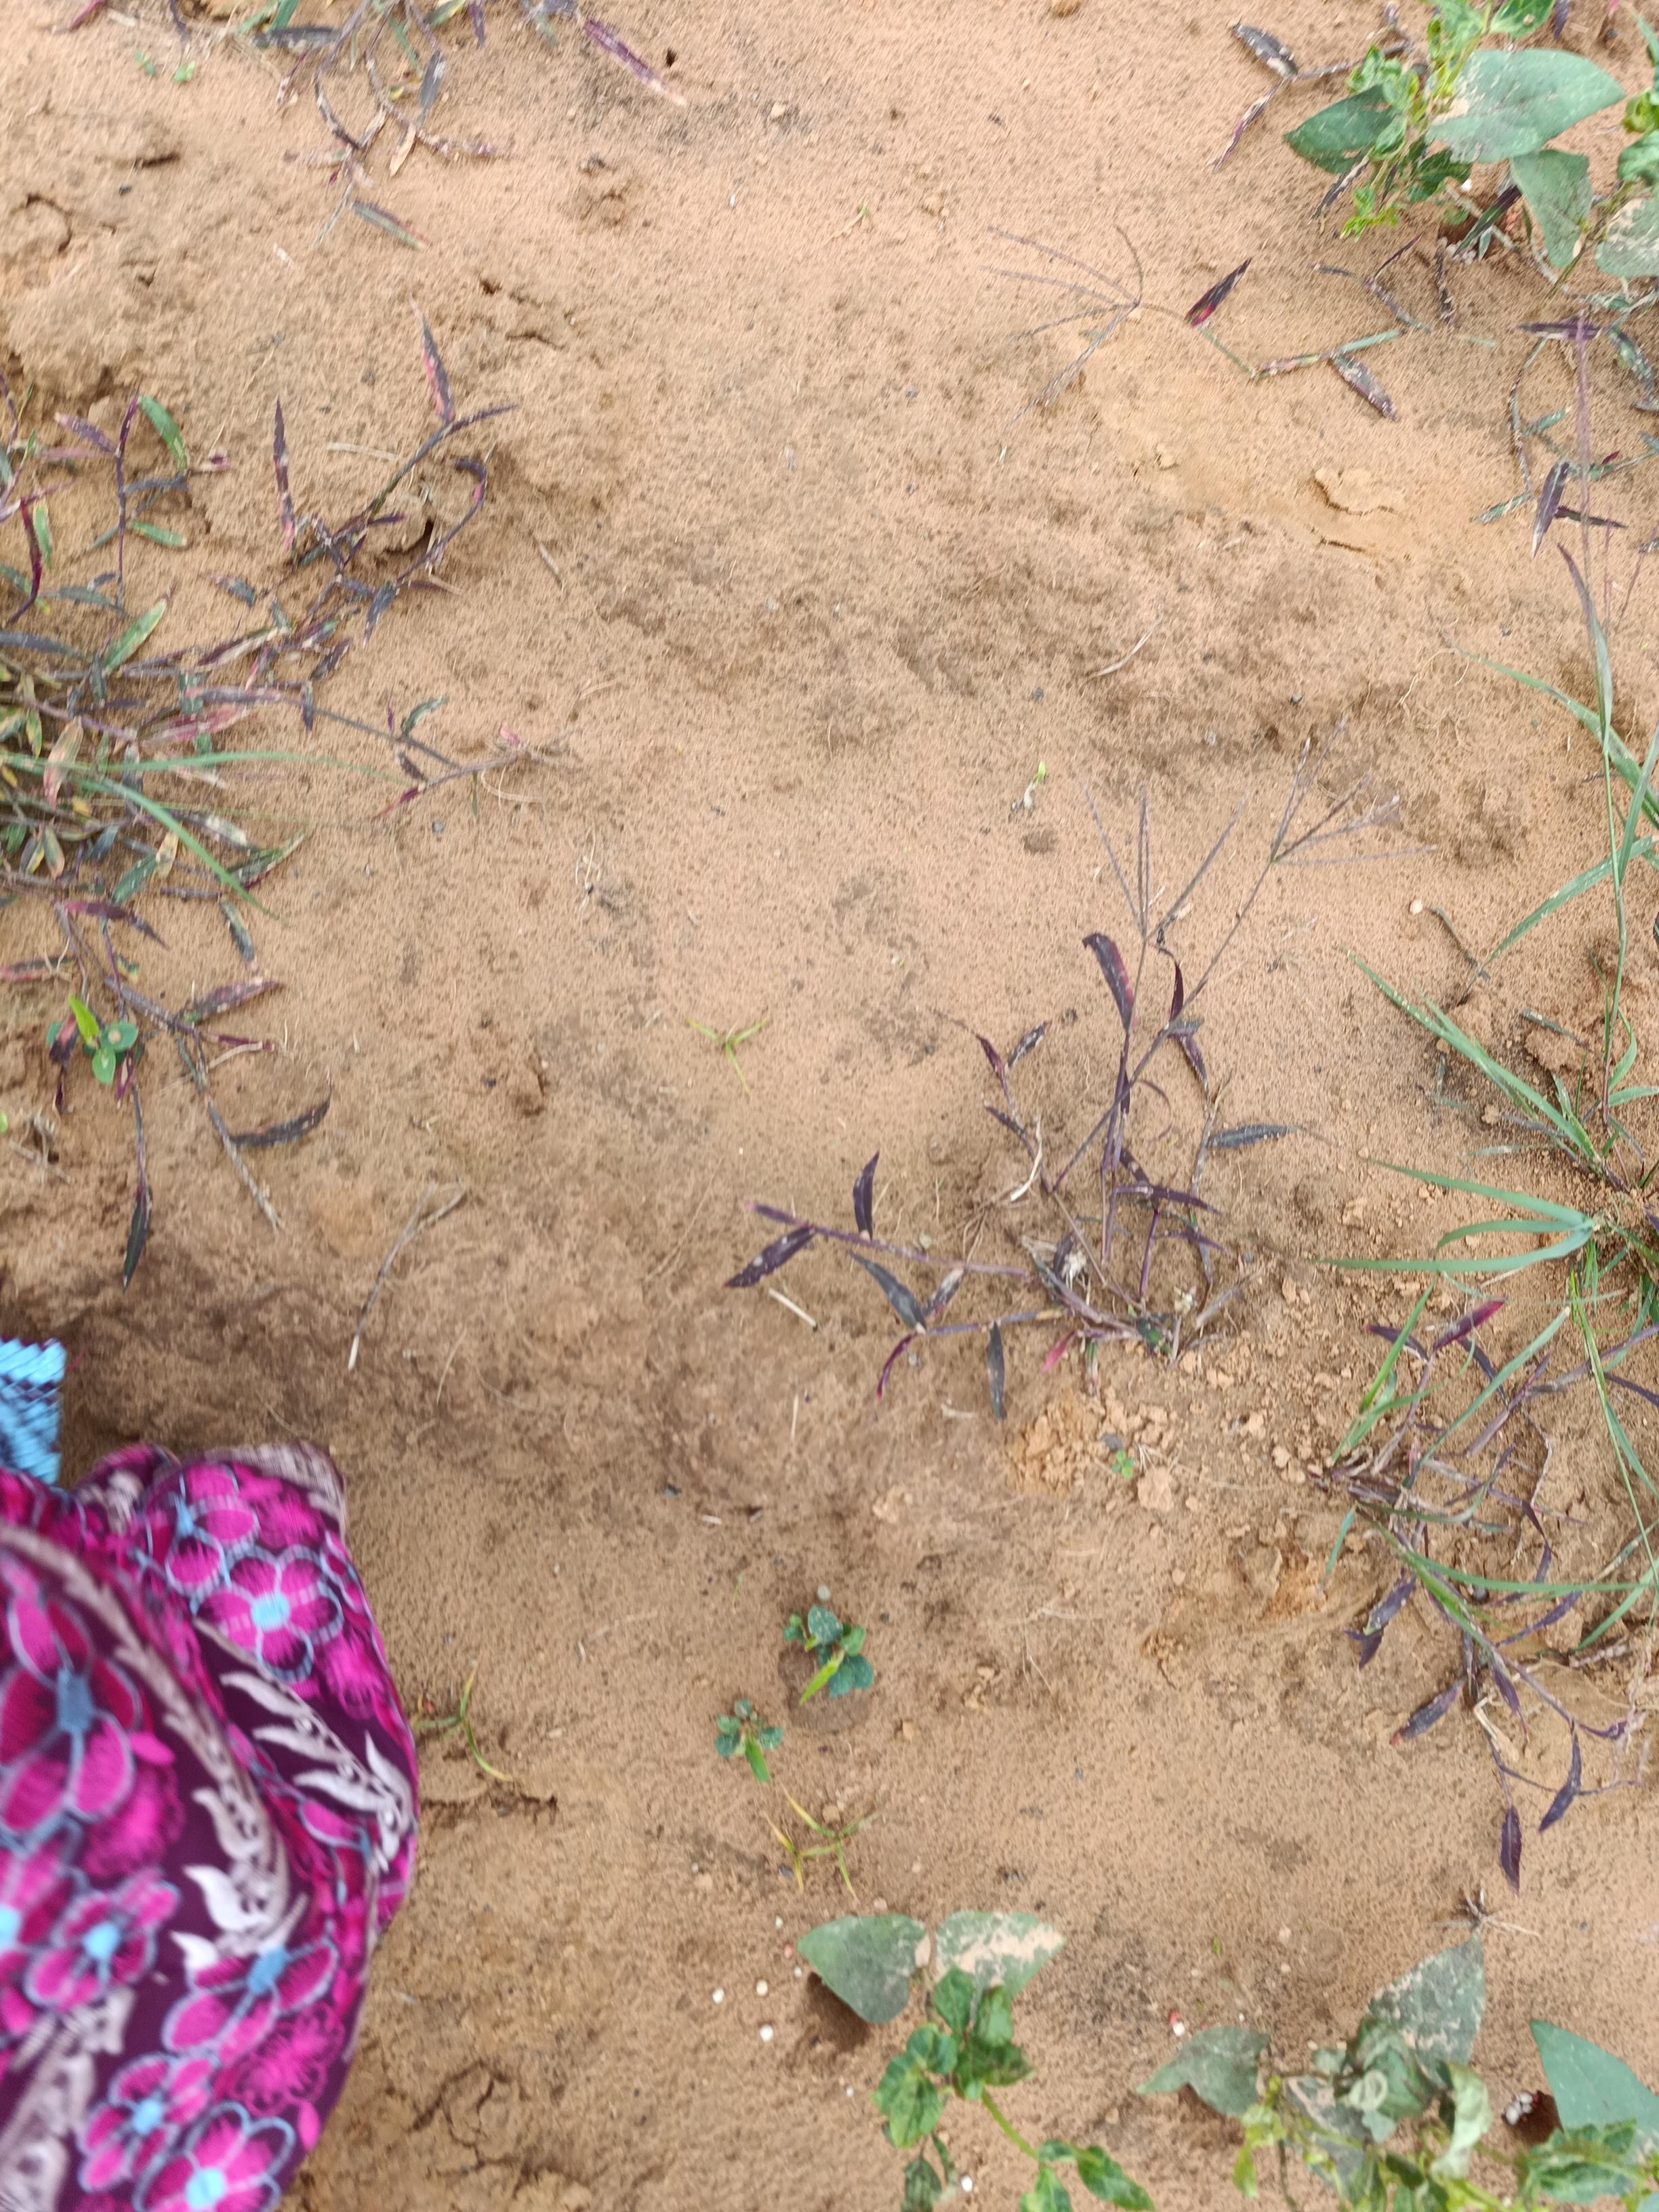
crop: cowpea
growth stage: emergence
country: Nigeria
